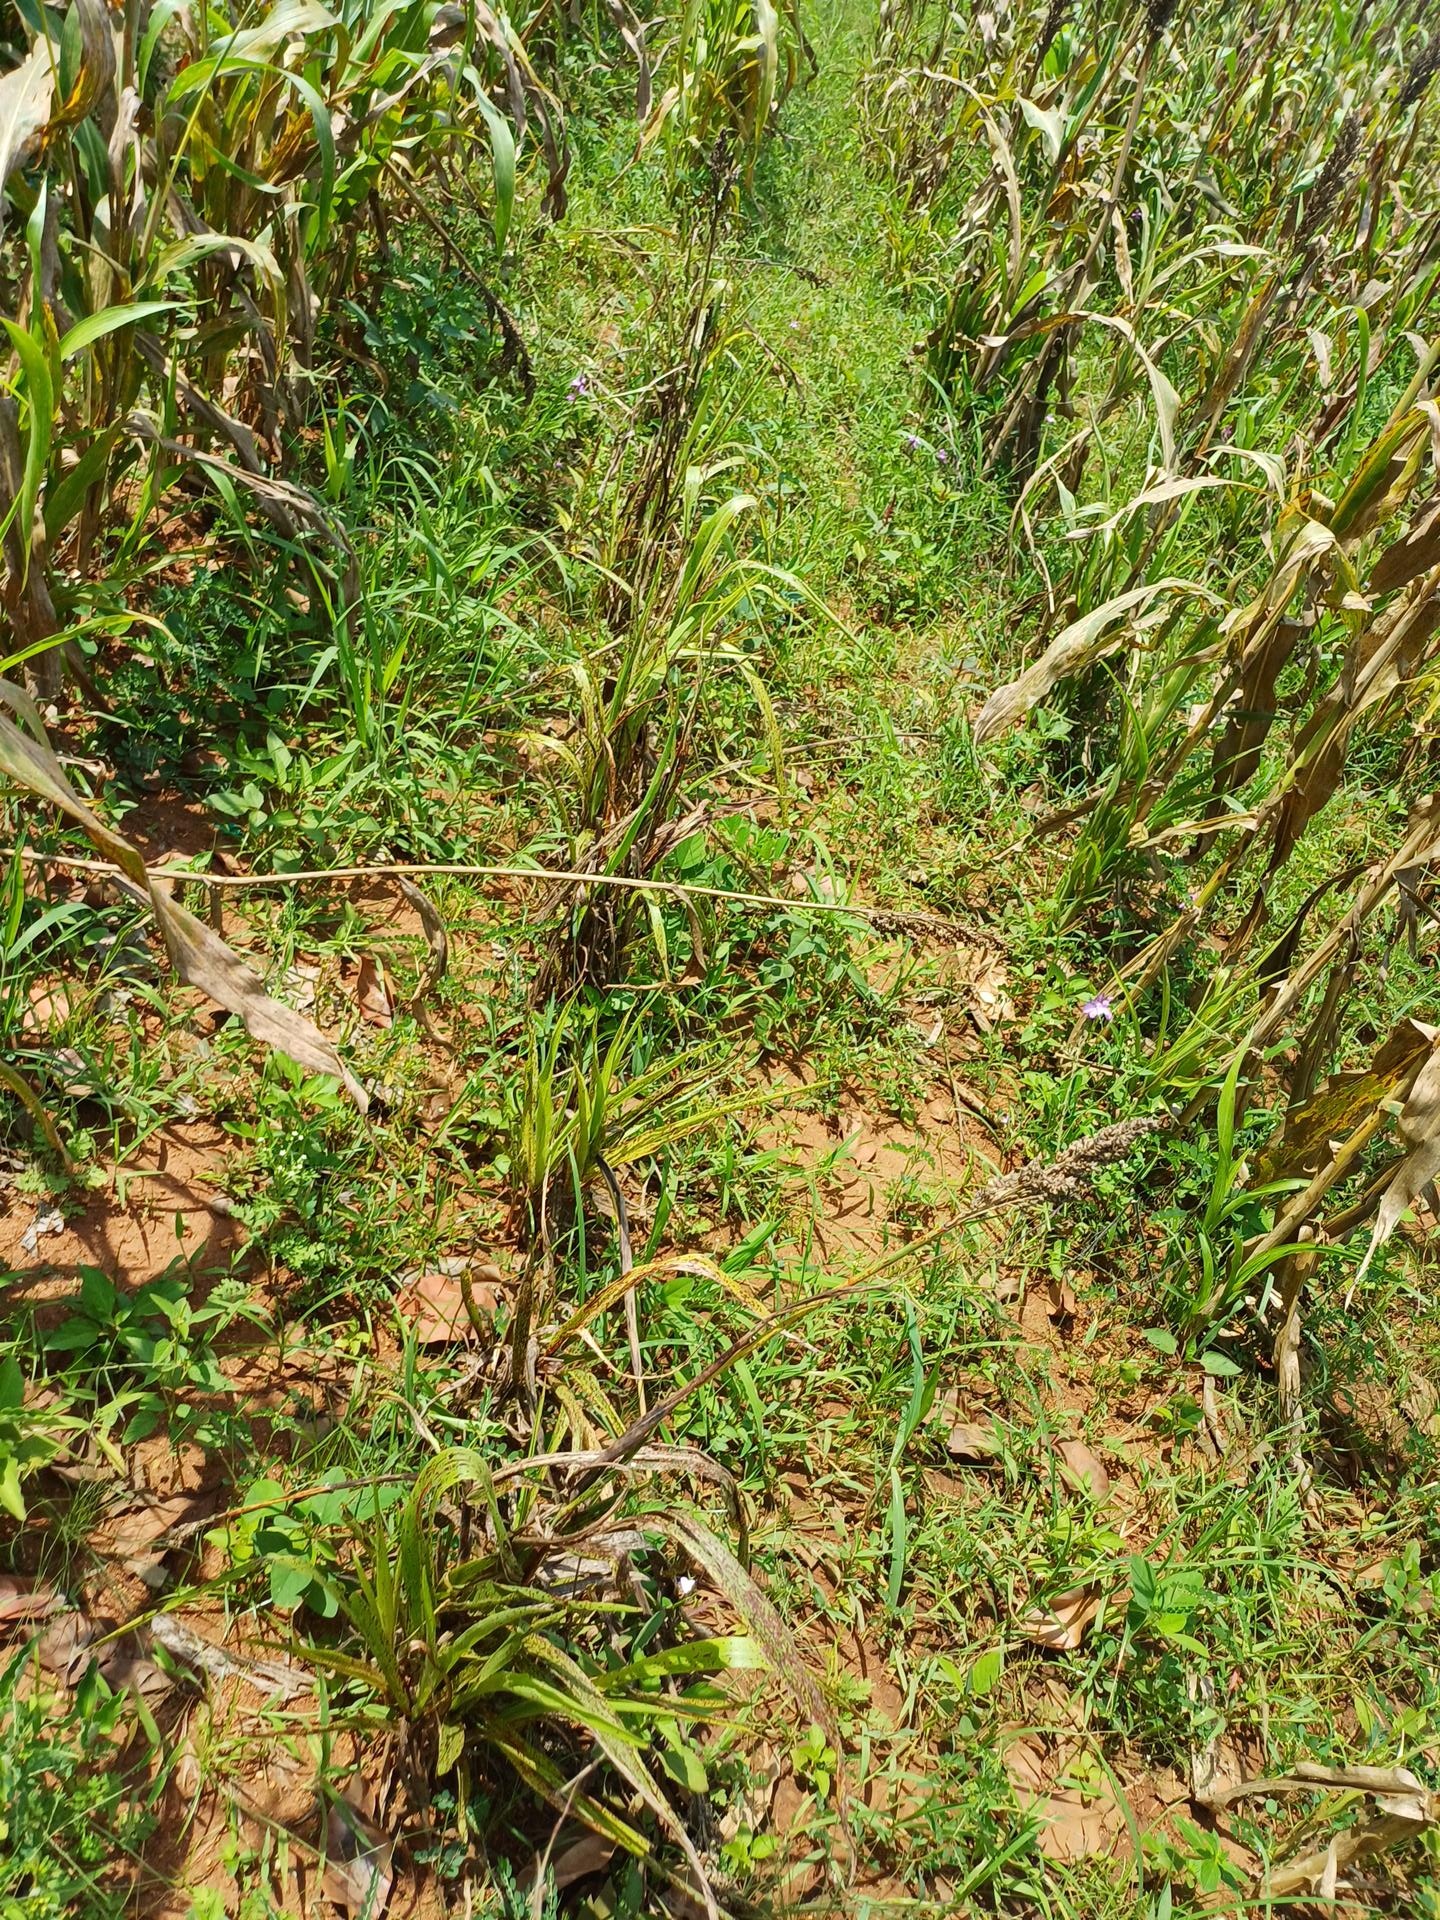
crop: sorghum
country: Kenya
